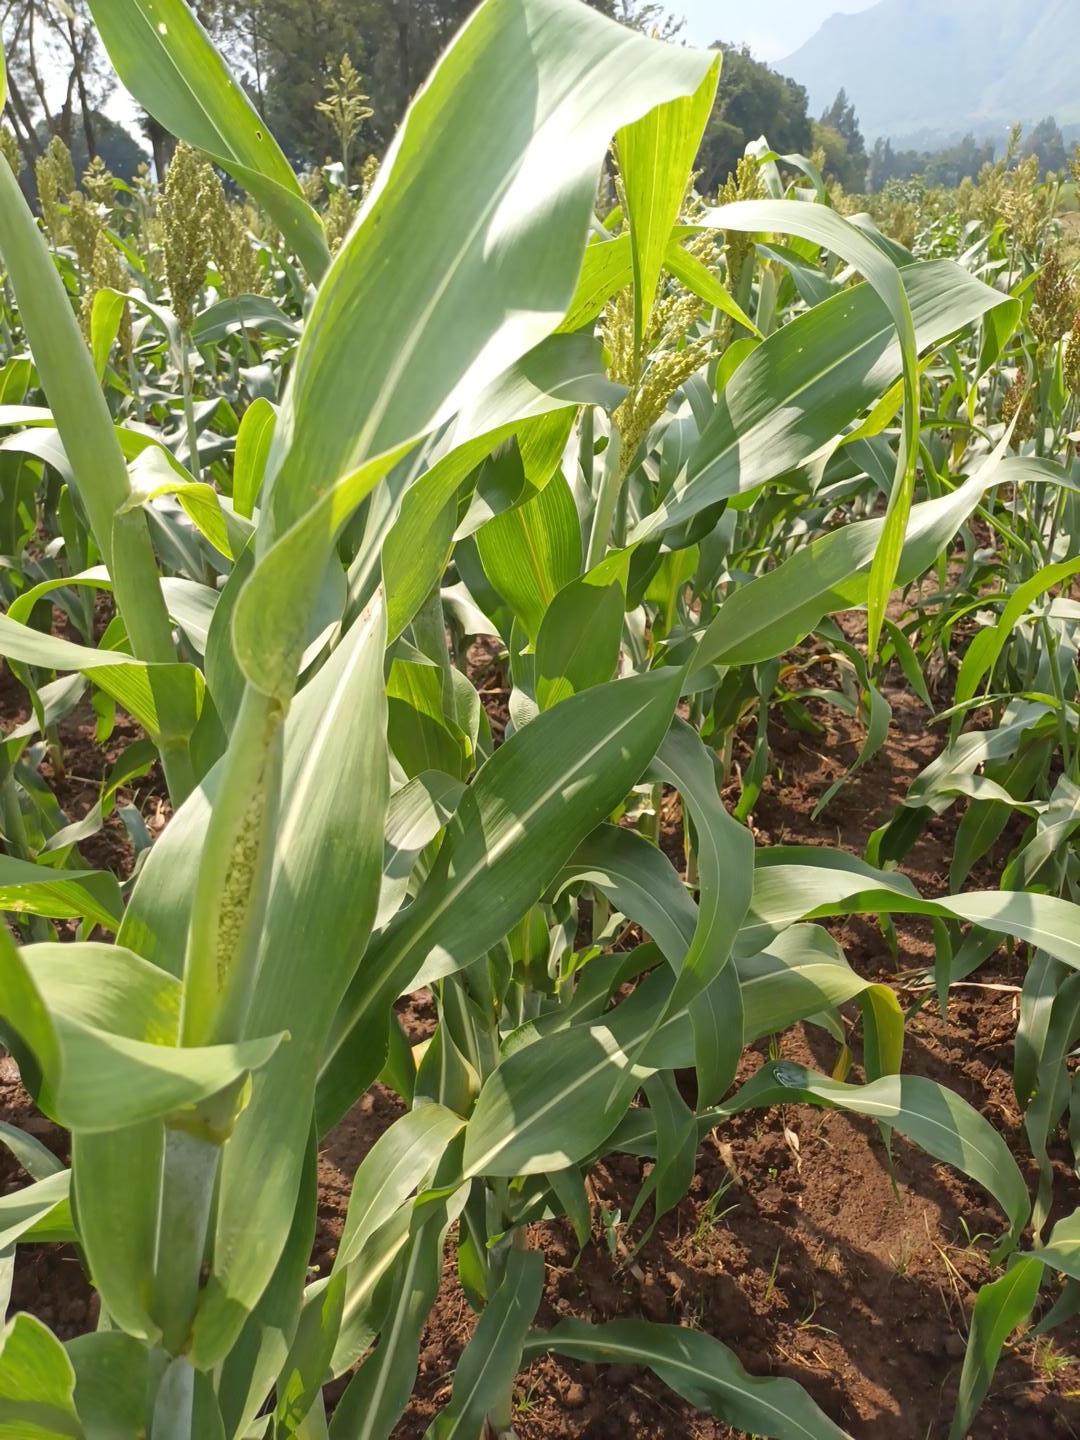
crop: sorghum
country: Kenya
